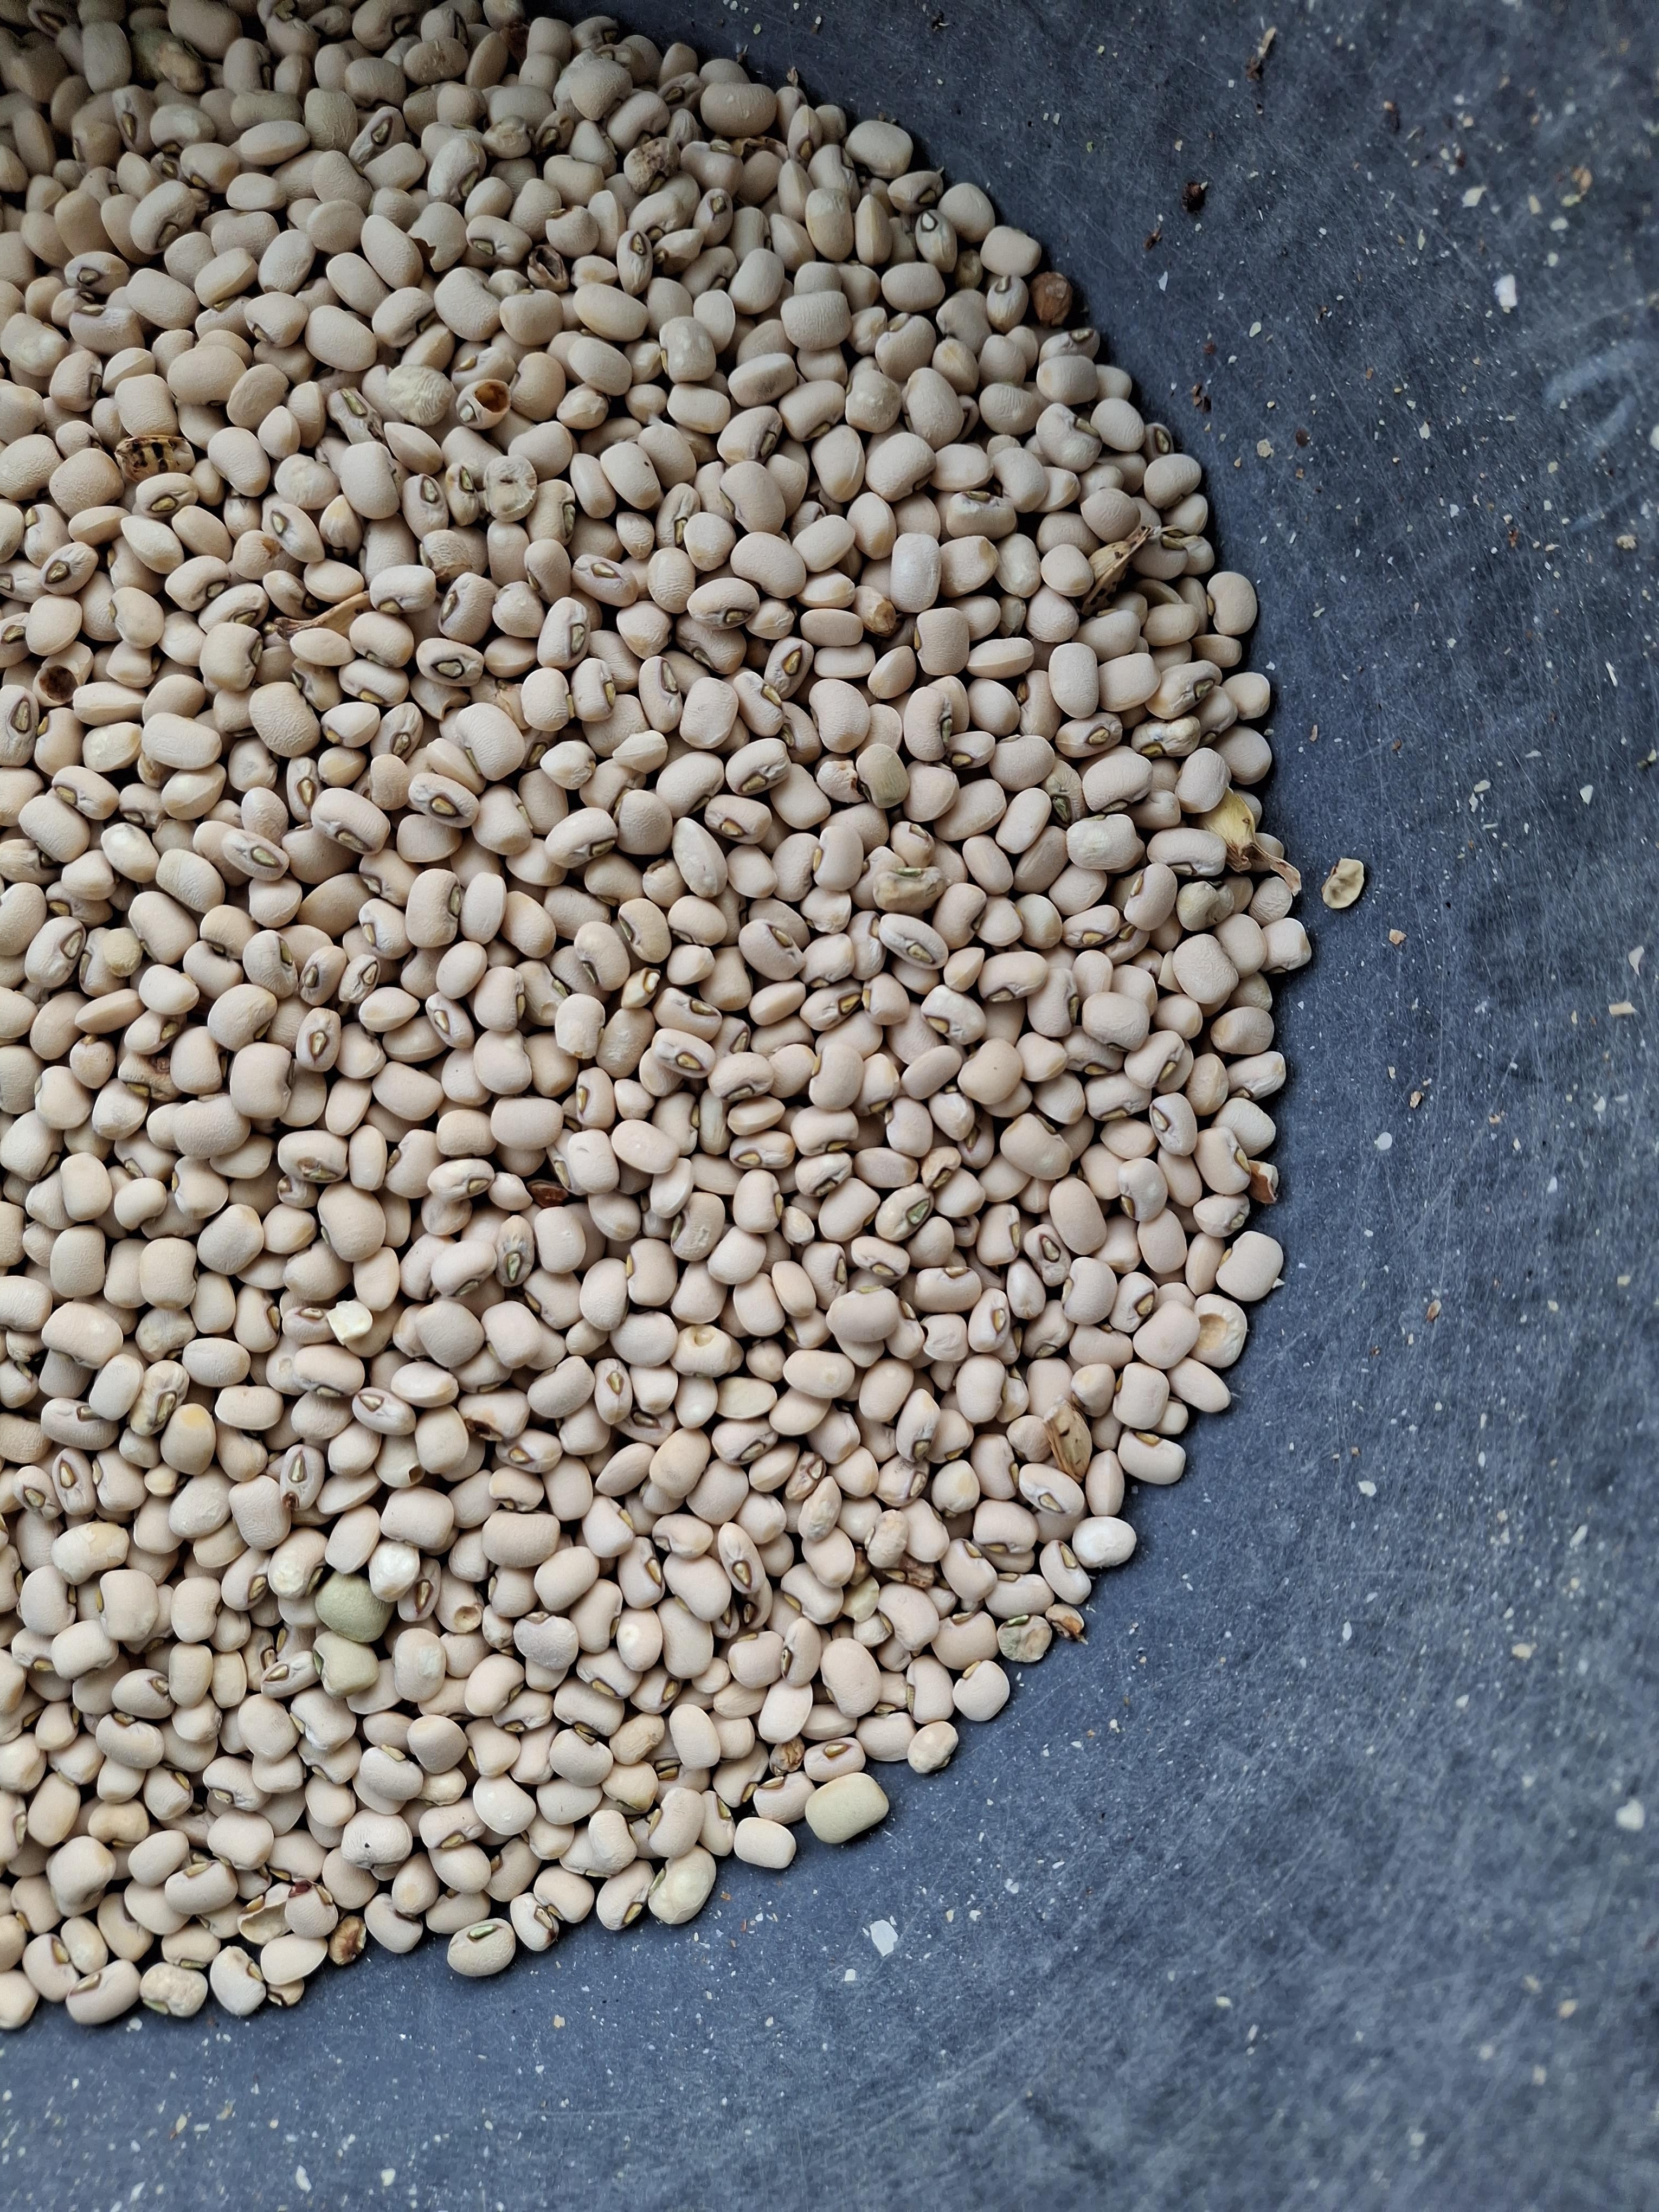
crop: cowpea
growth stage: harvest
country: Nigeria
